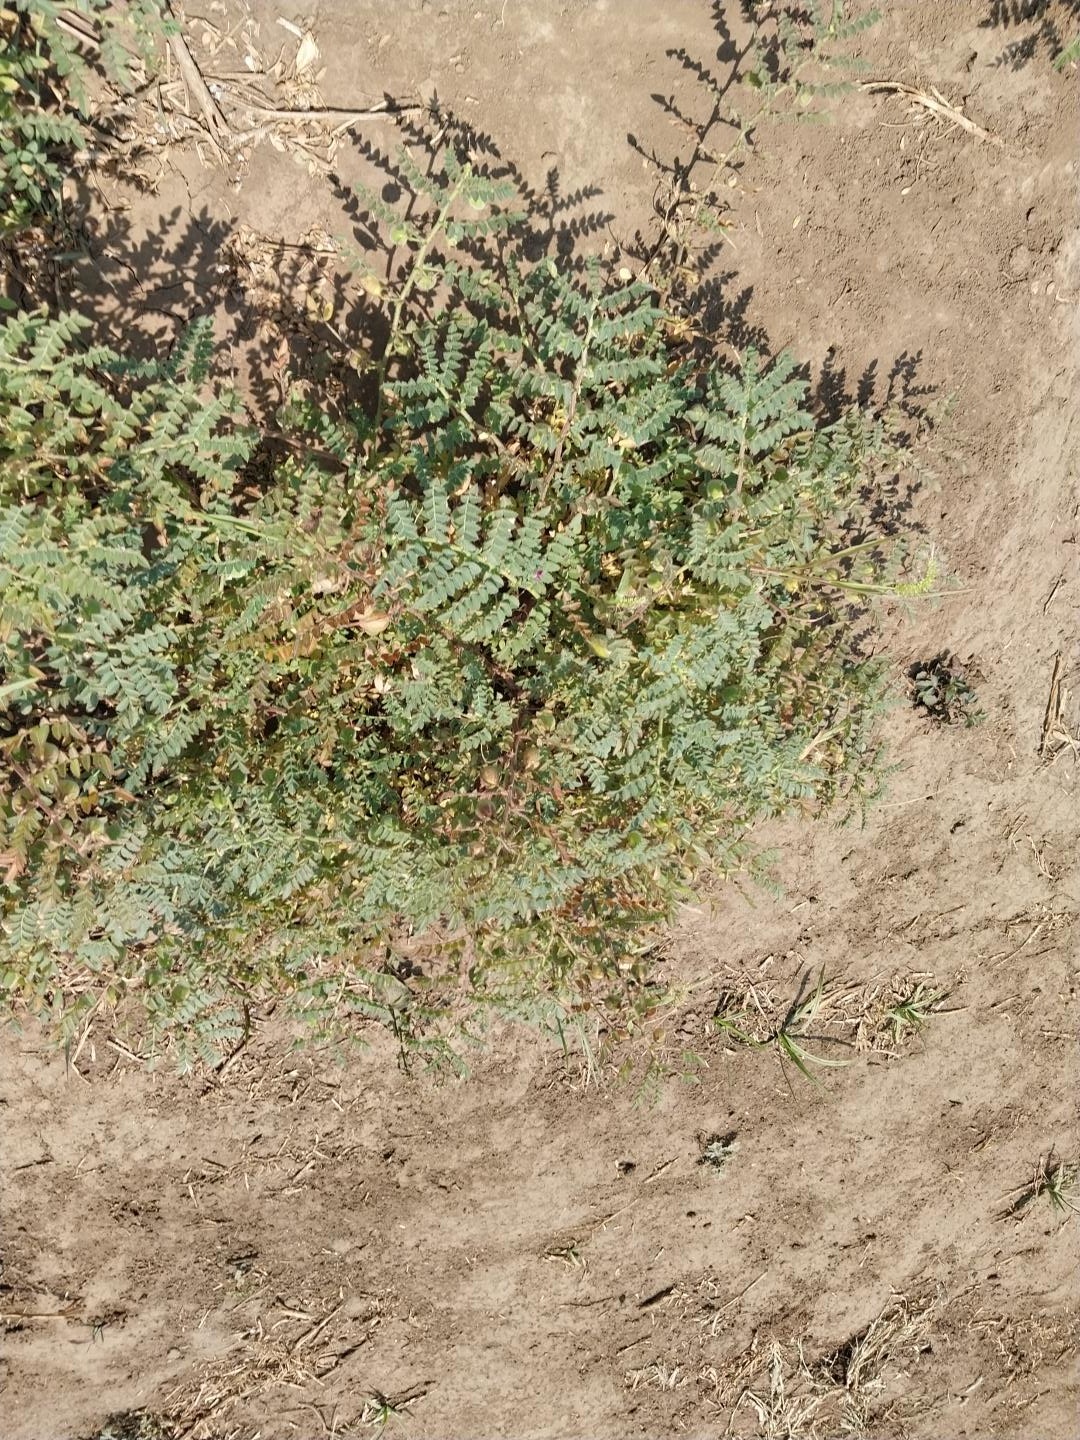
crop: chickpea
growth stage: development pod
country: Tanzania
